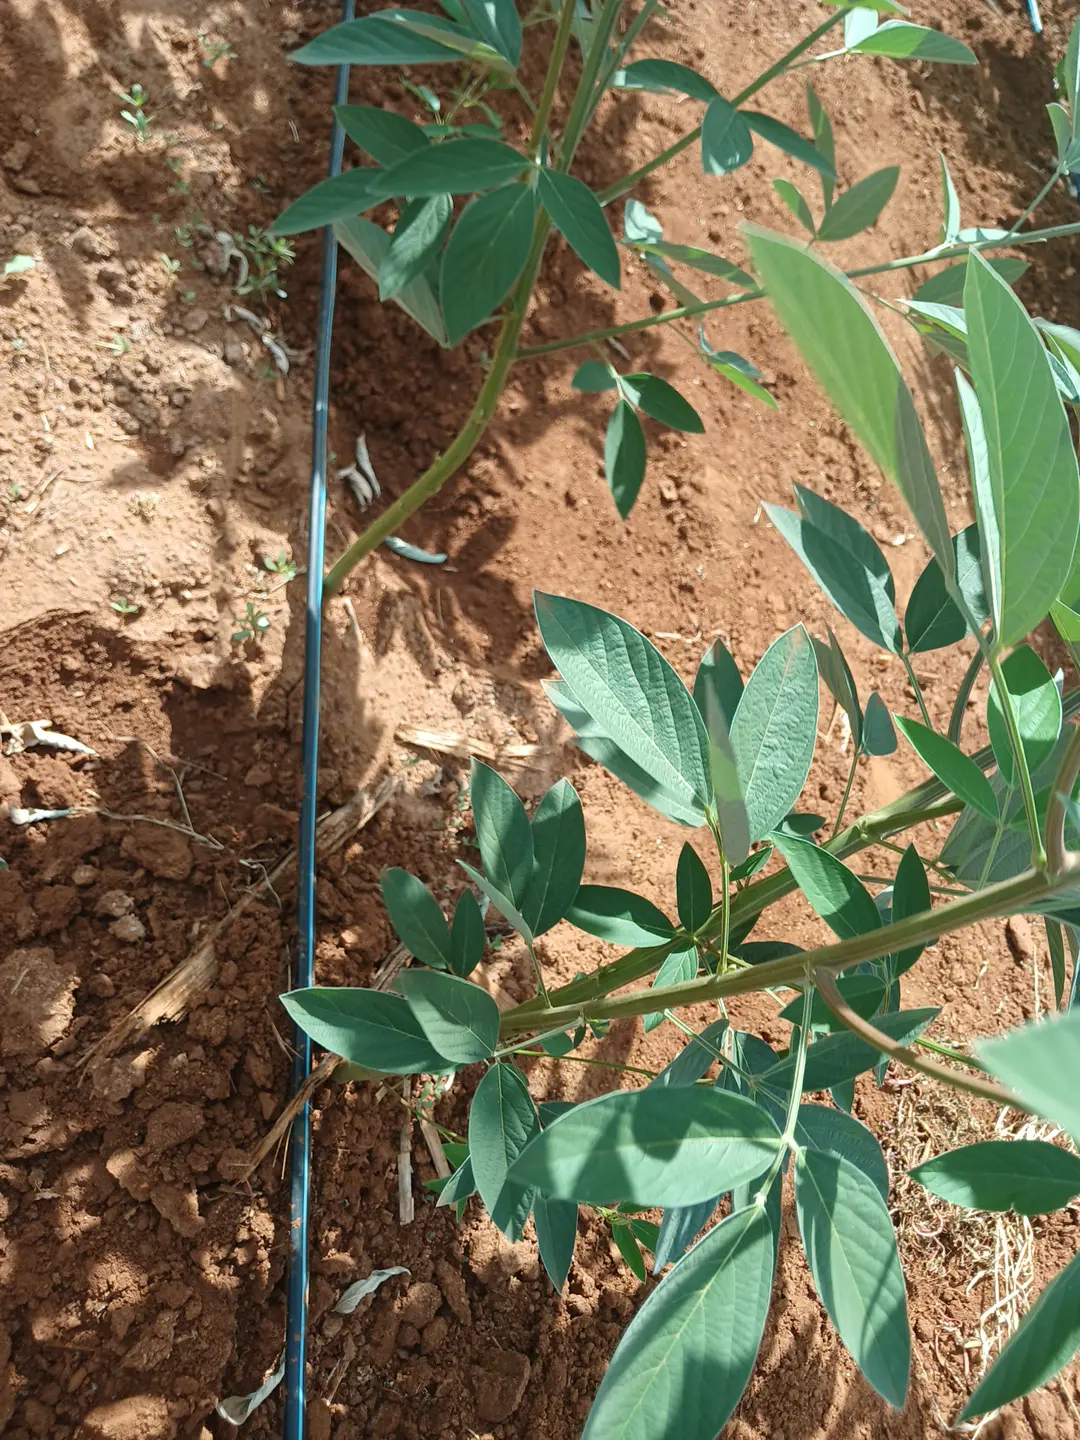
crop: pigeonpea
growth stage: vegetative
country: Kenya
